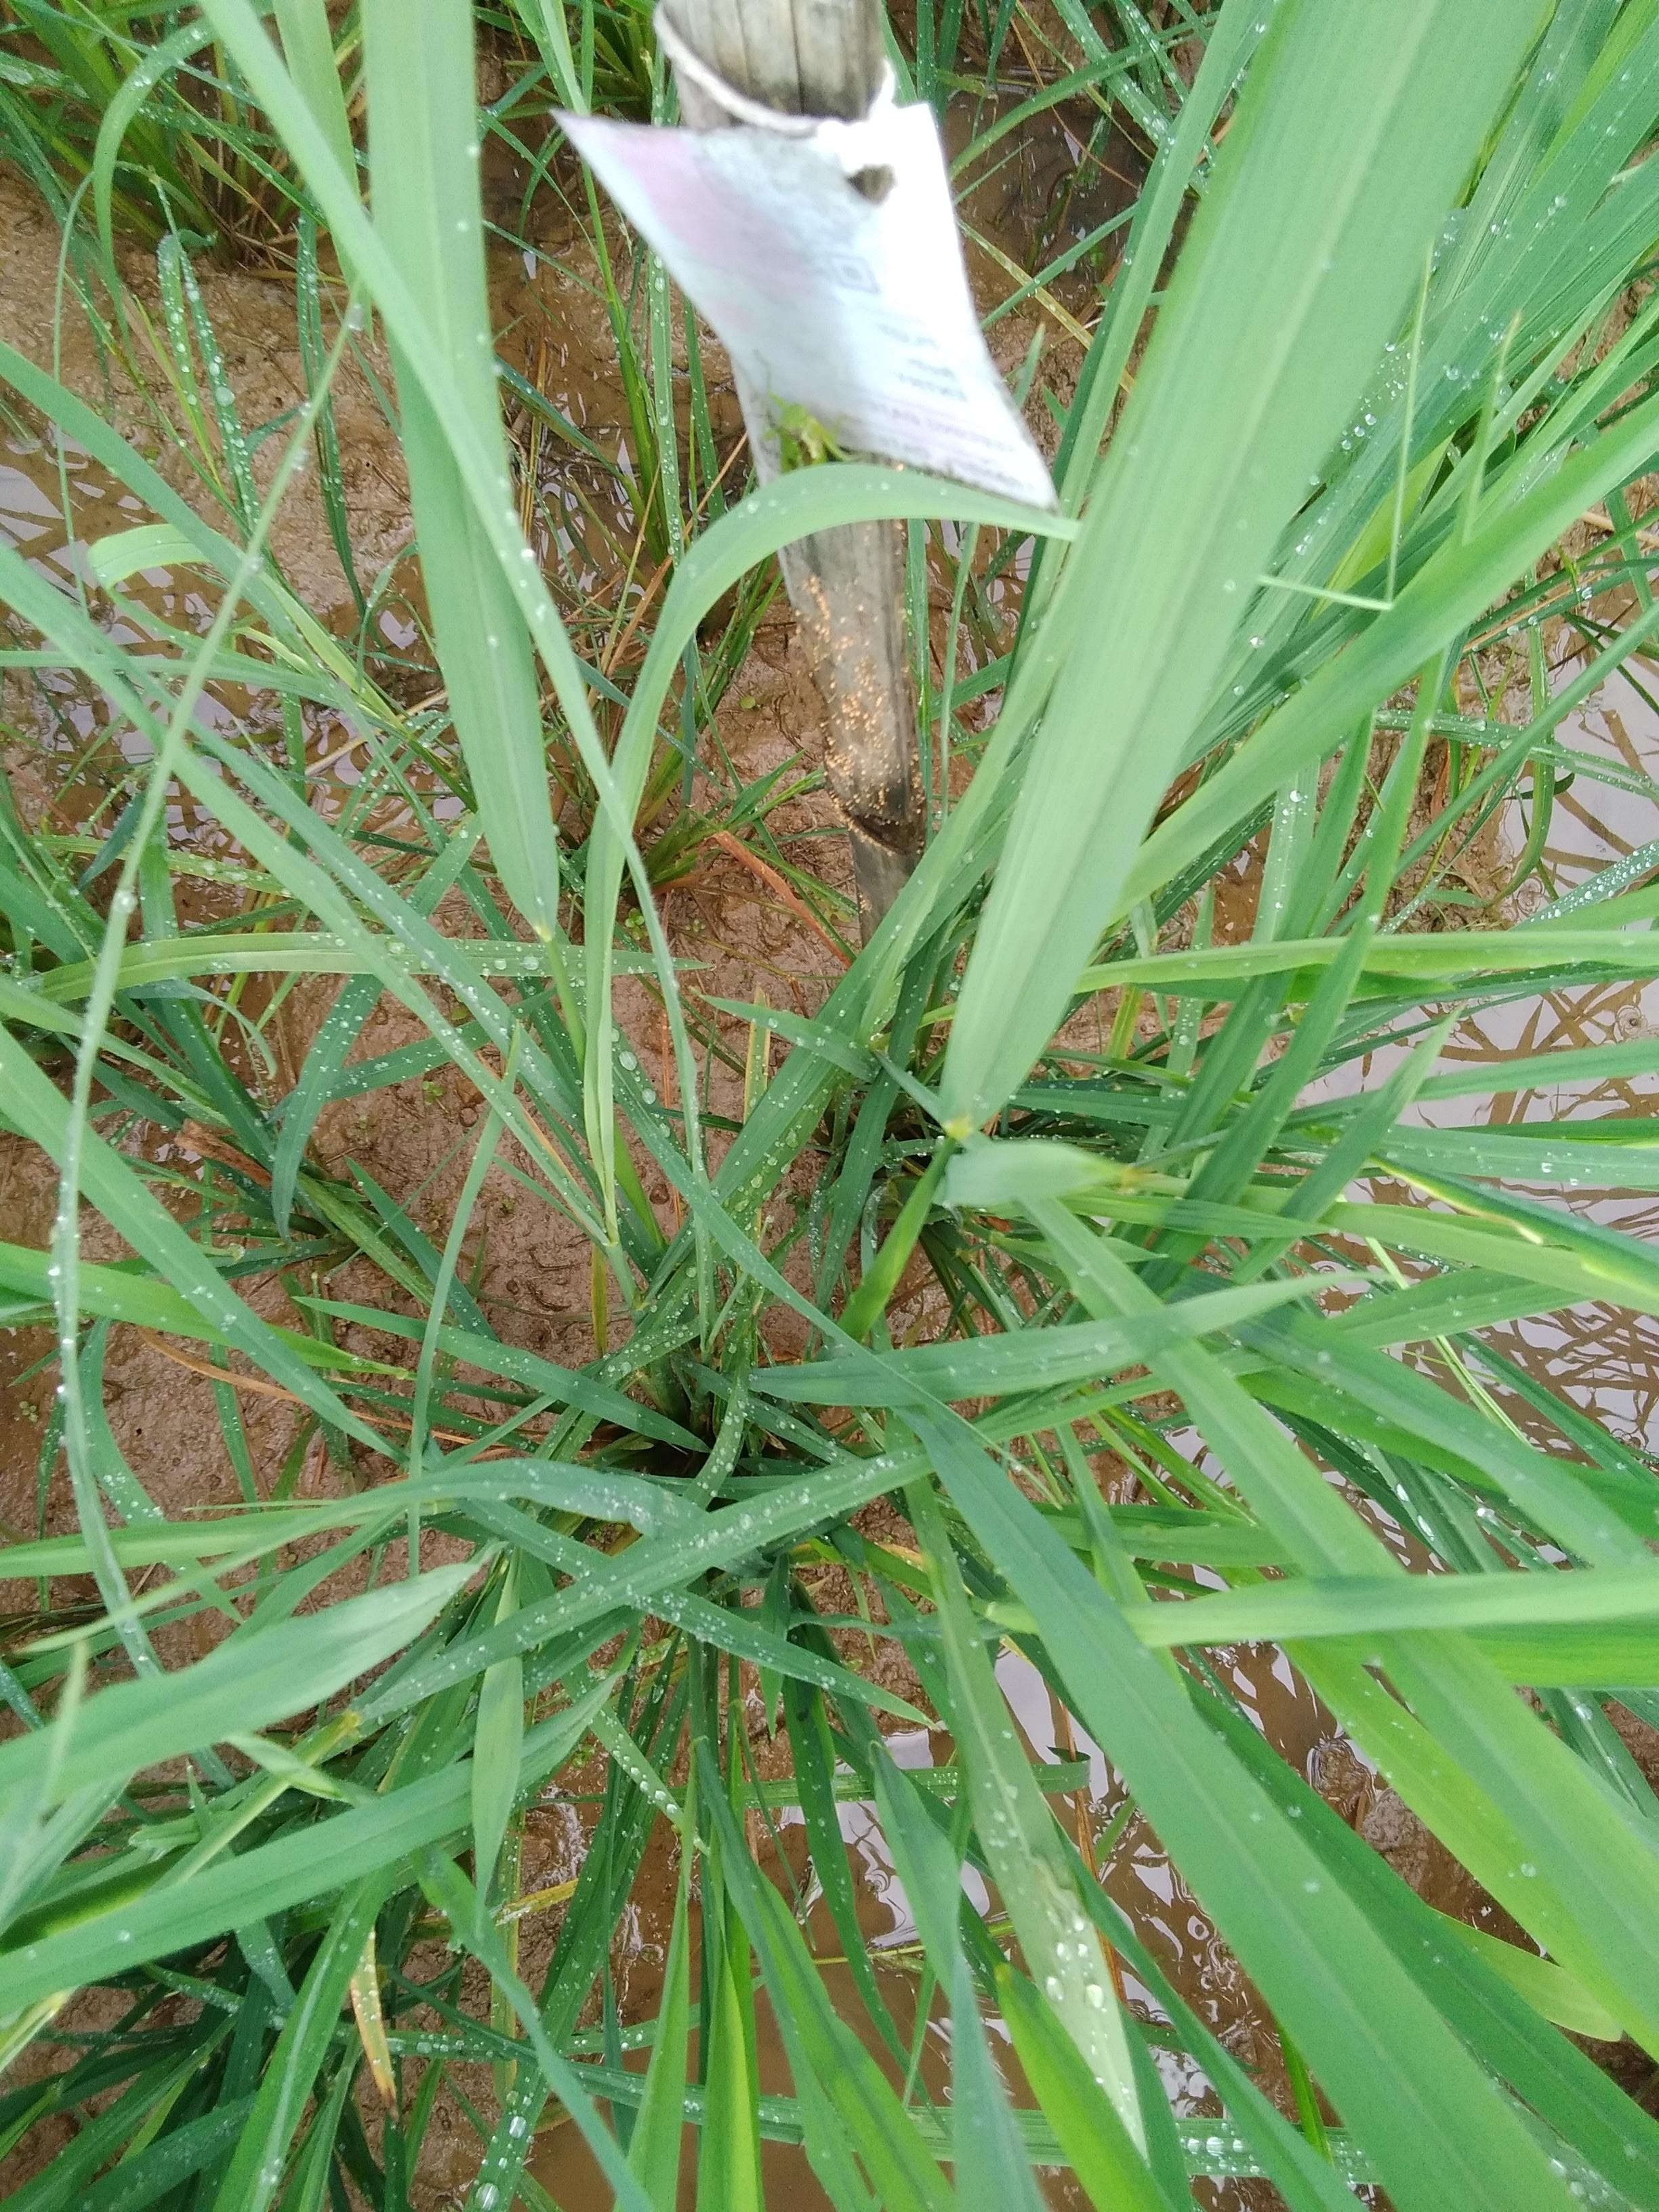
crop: rice
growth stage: booting
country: Nigeria
